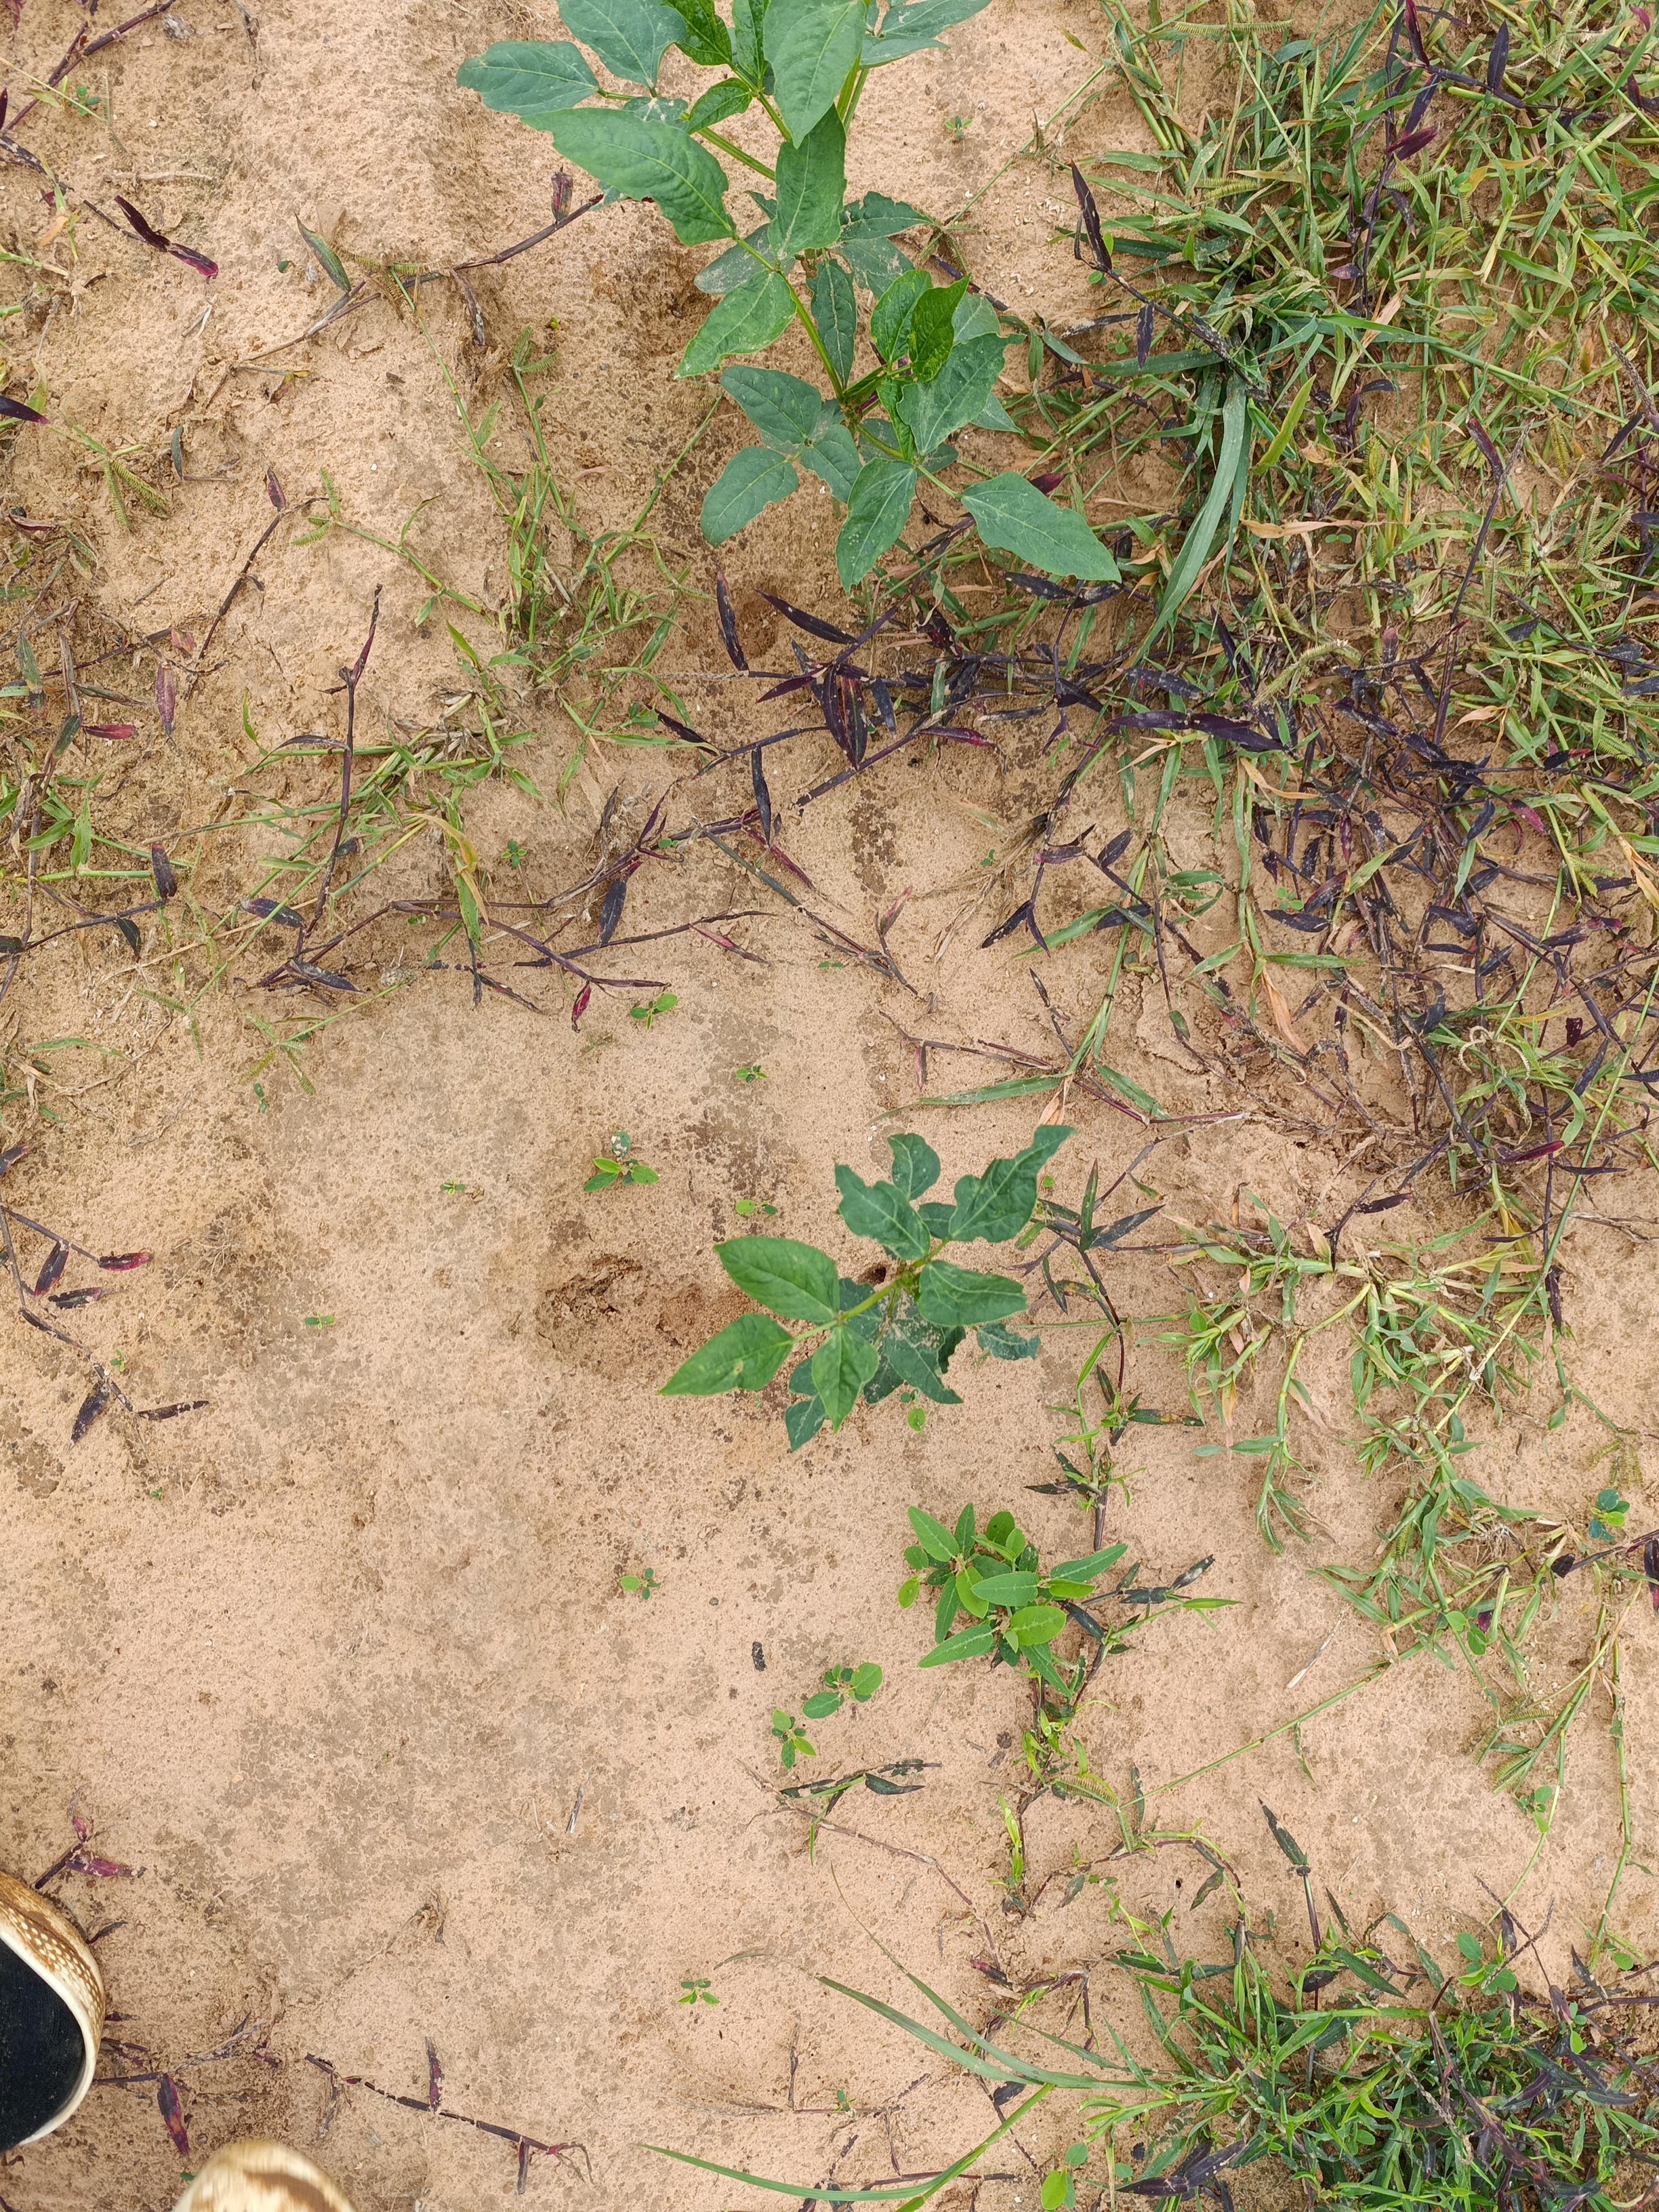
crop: cowpea
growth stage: emergence
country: Nigeria
